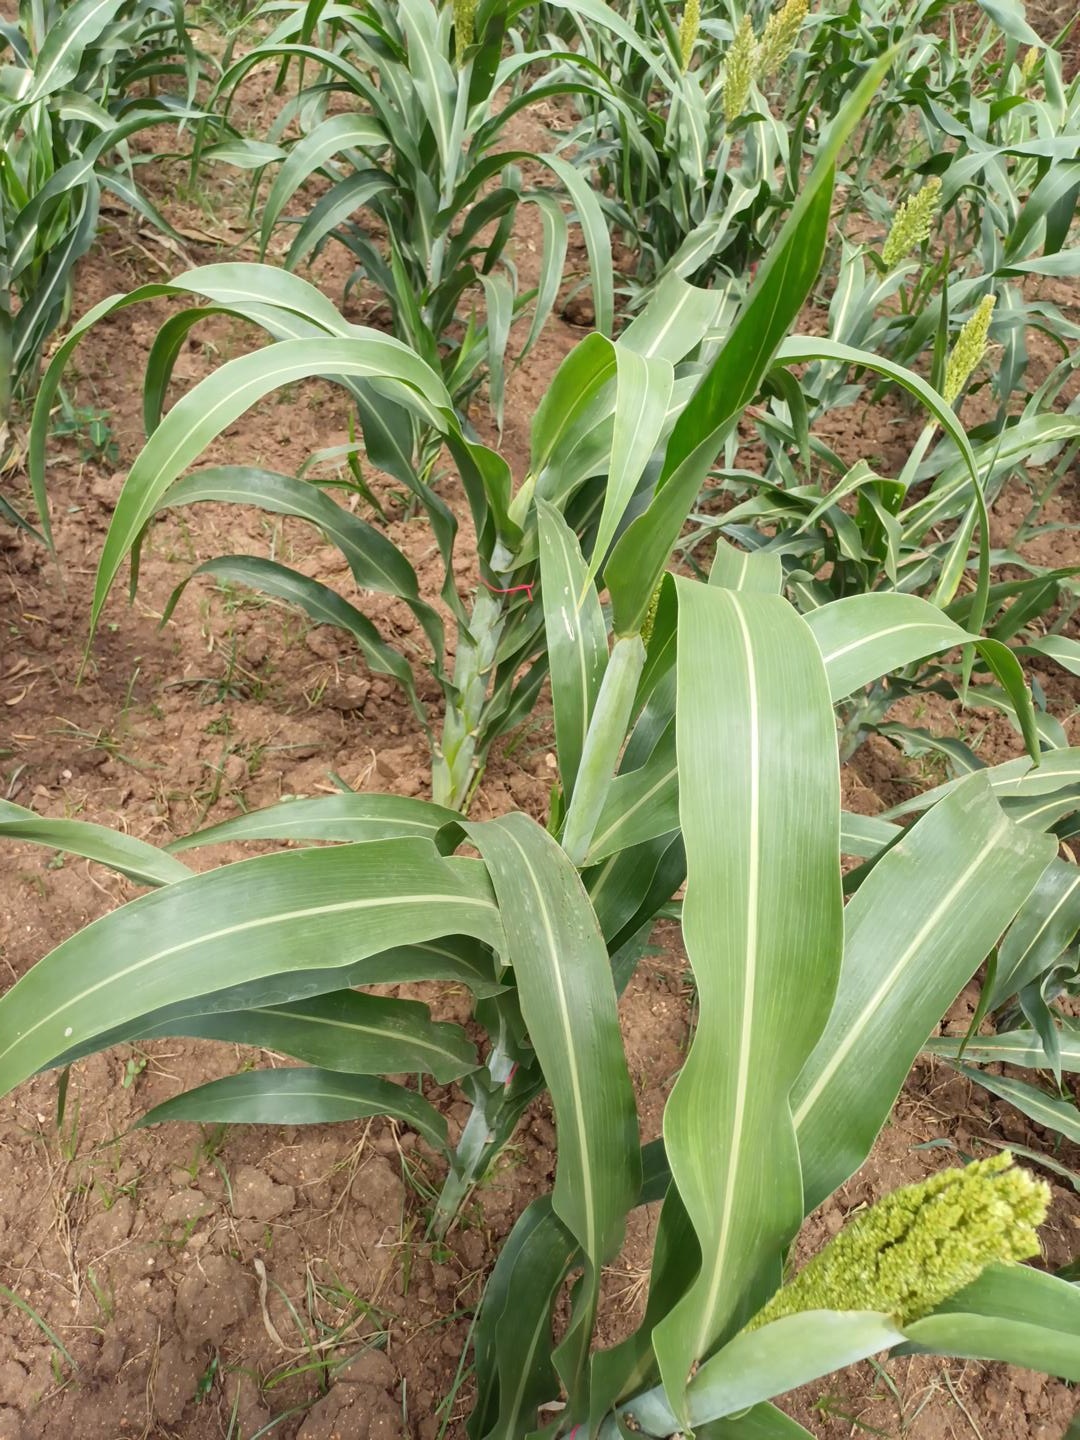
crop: sorghum
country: Kenya
